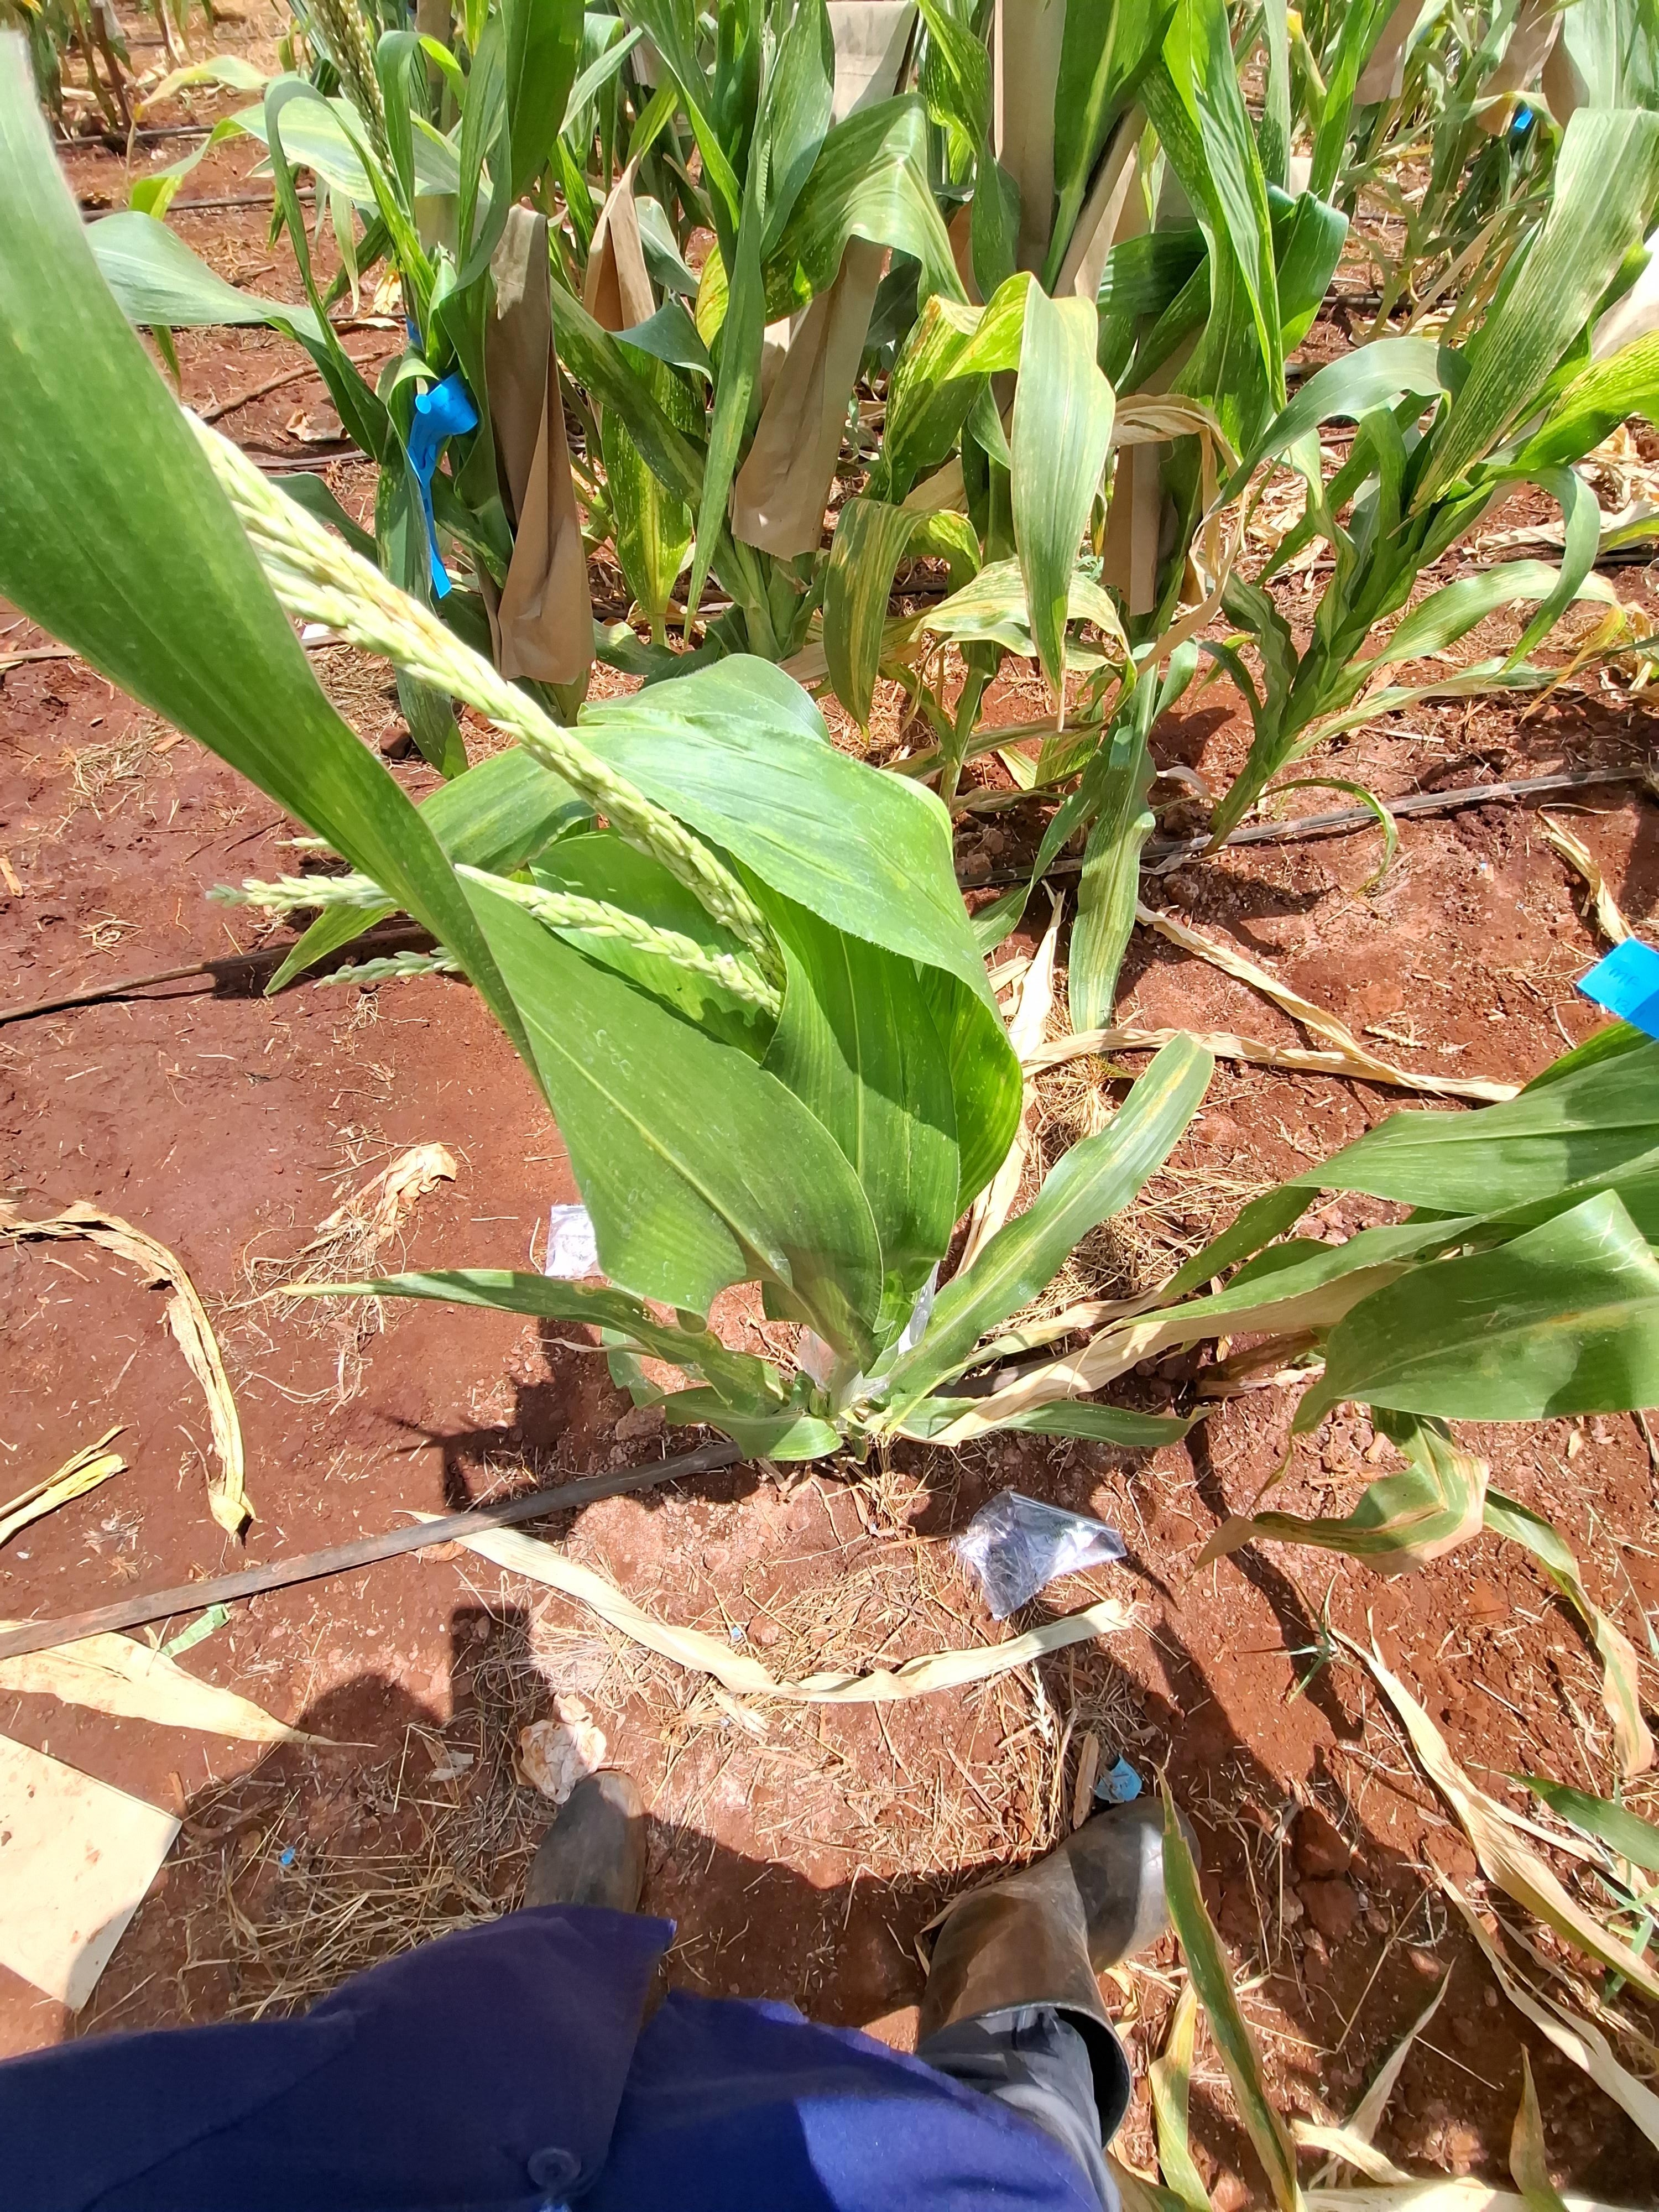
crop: maize
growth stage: flowering
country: Kenya
